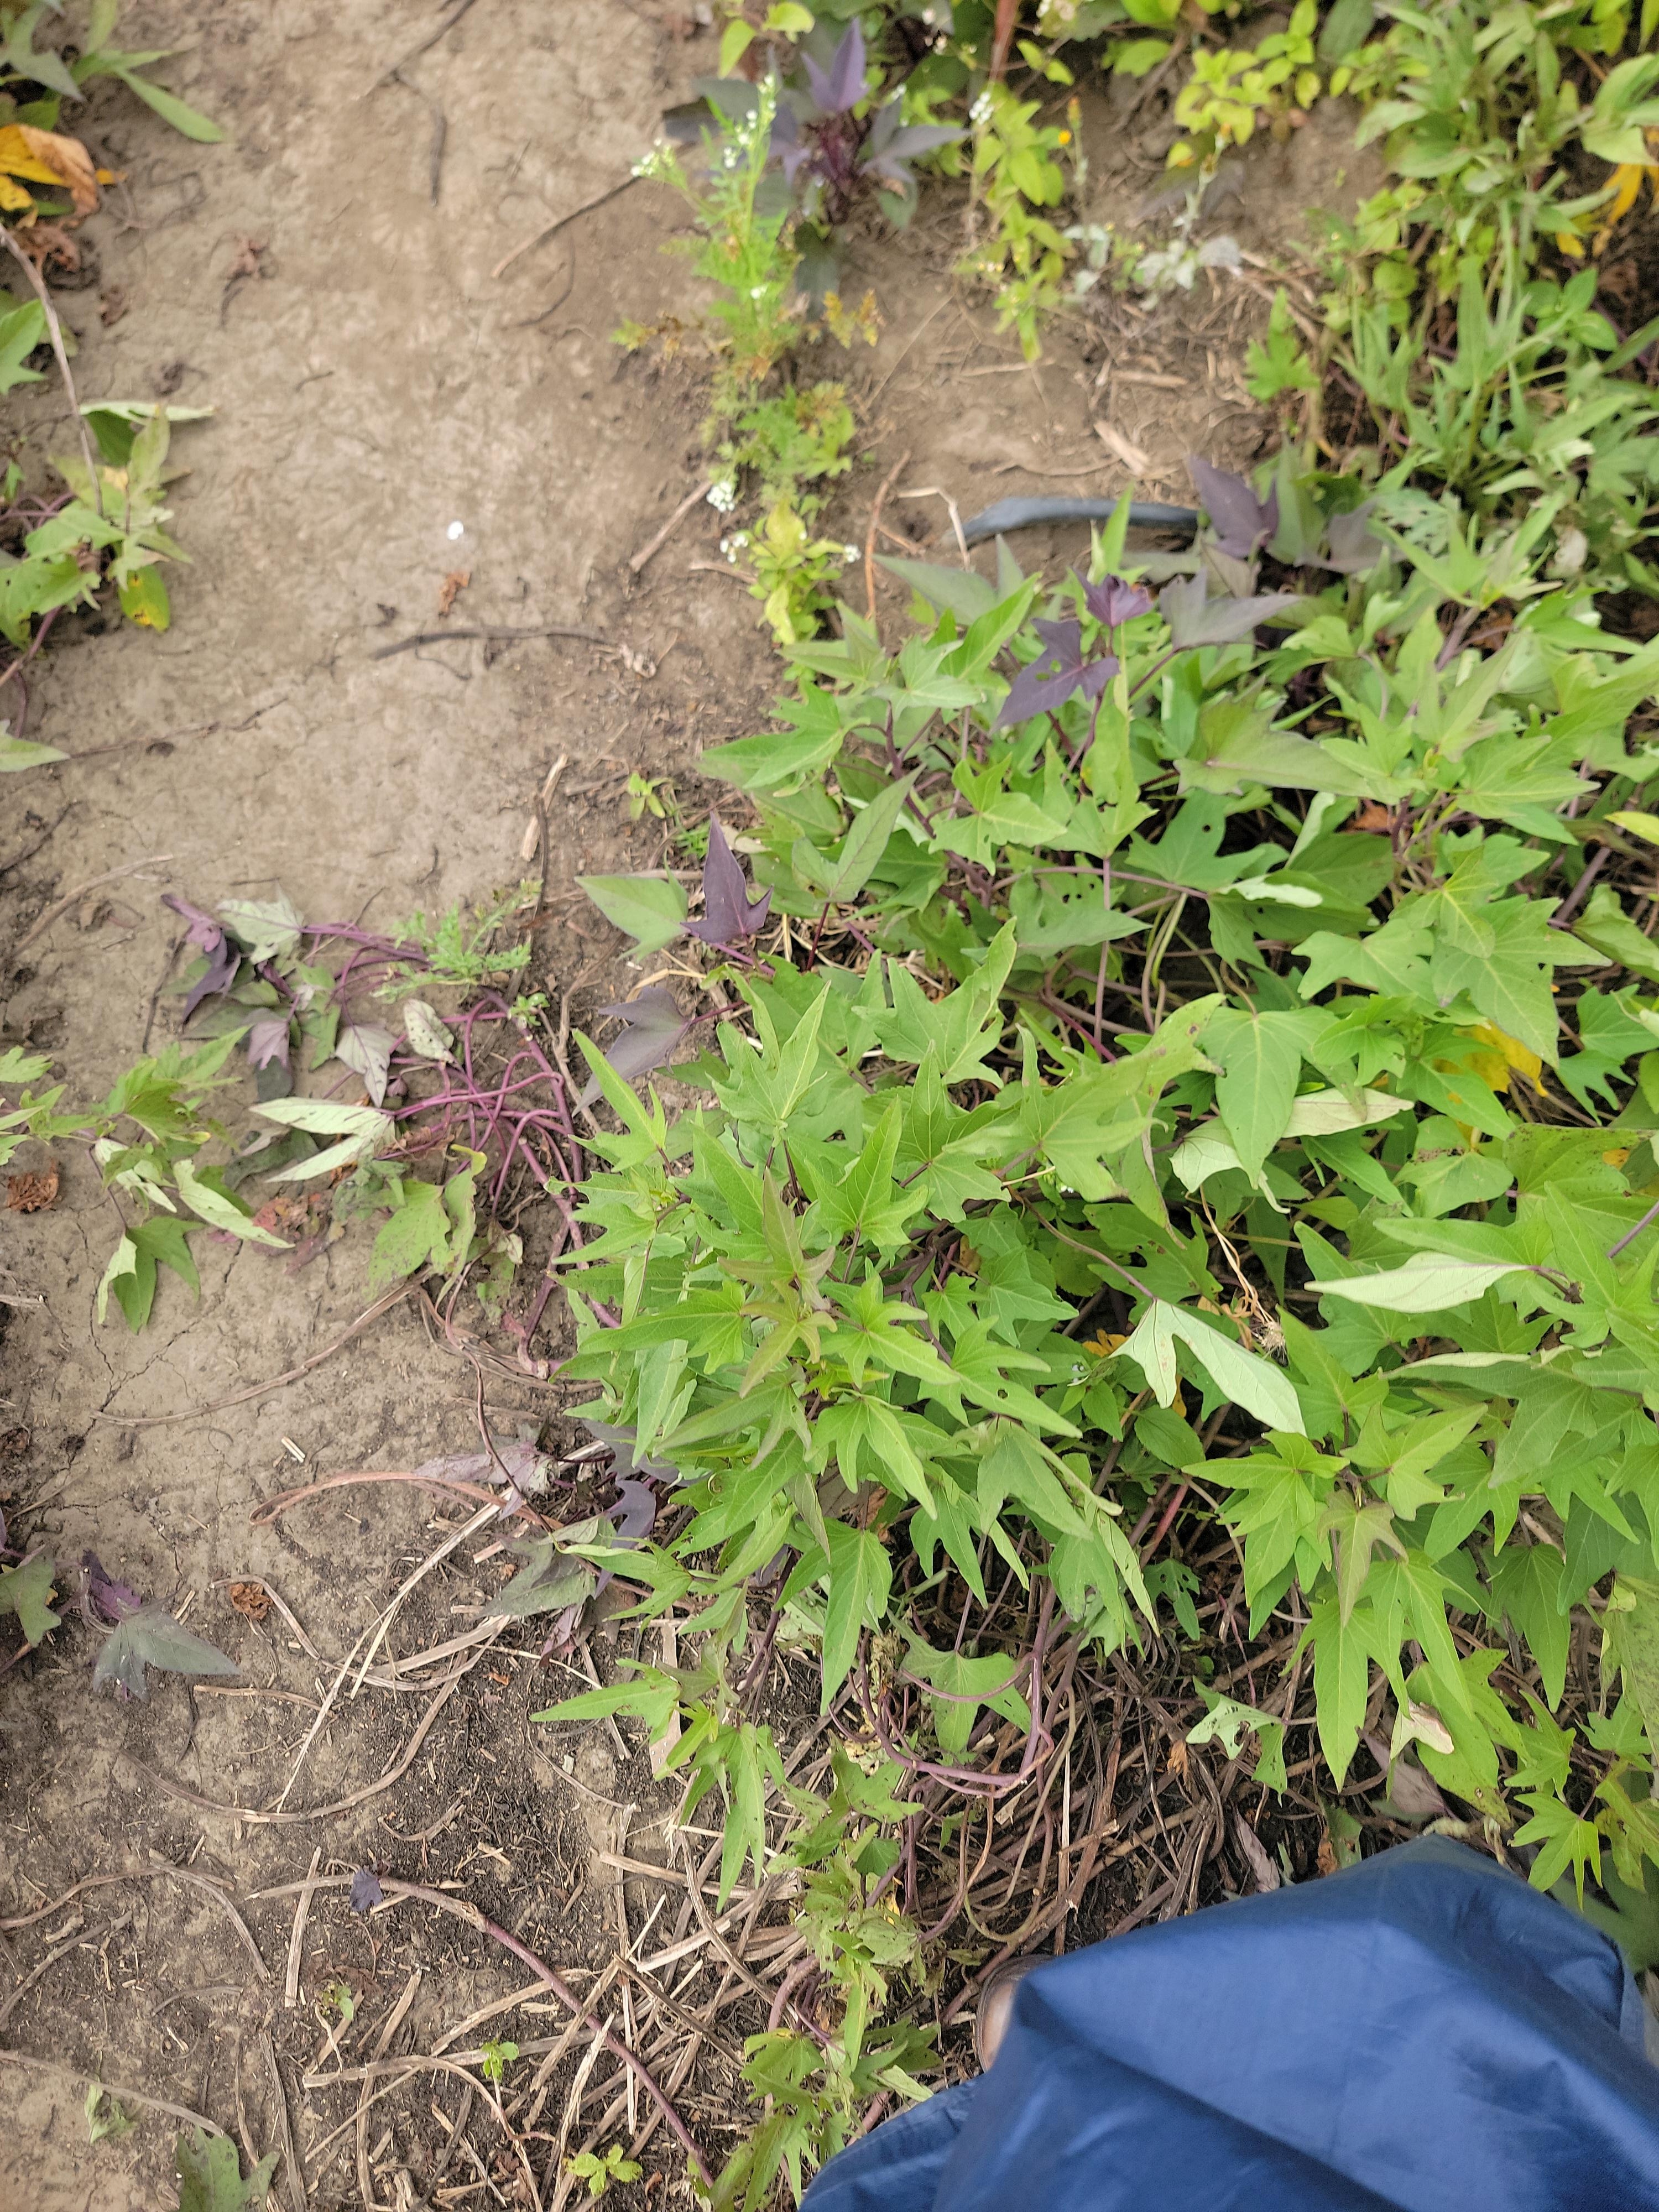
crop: sweet potato
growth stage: flowering
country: Tanzania
